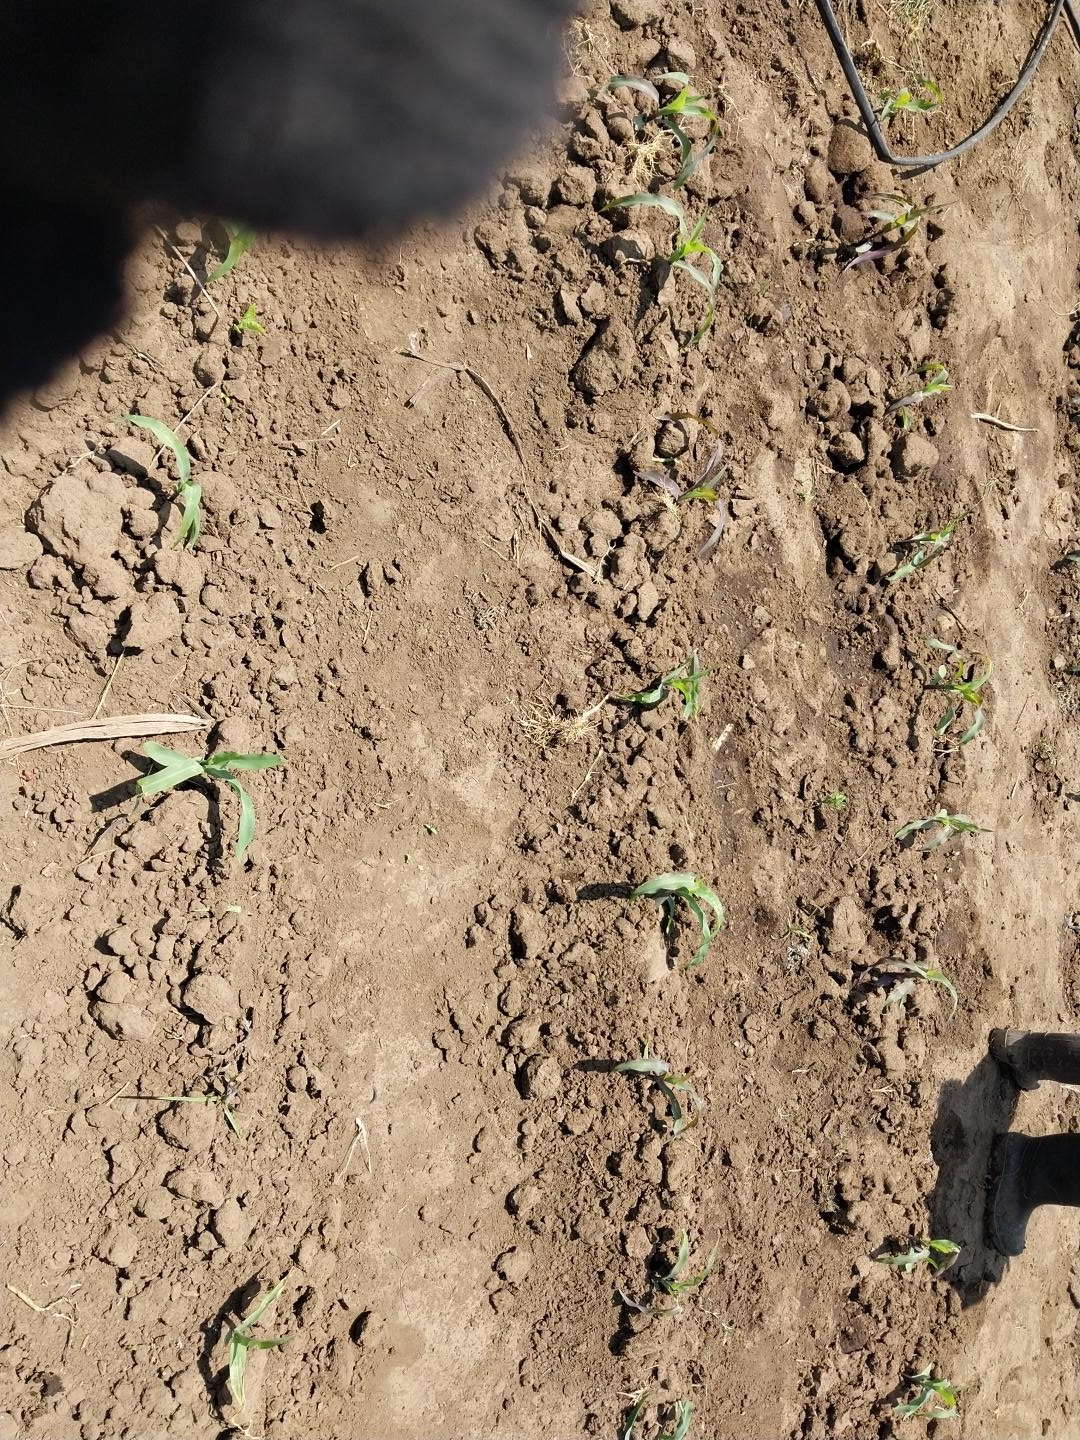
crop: maize
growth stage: vegetative
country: Tanzania
